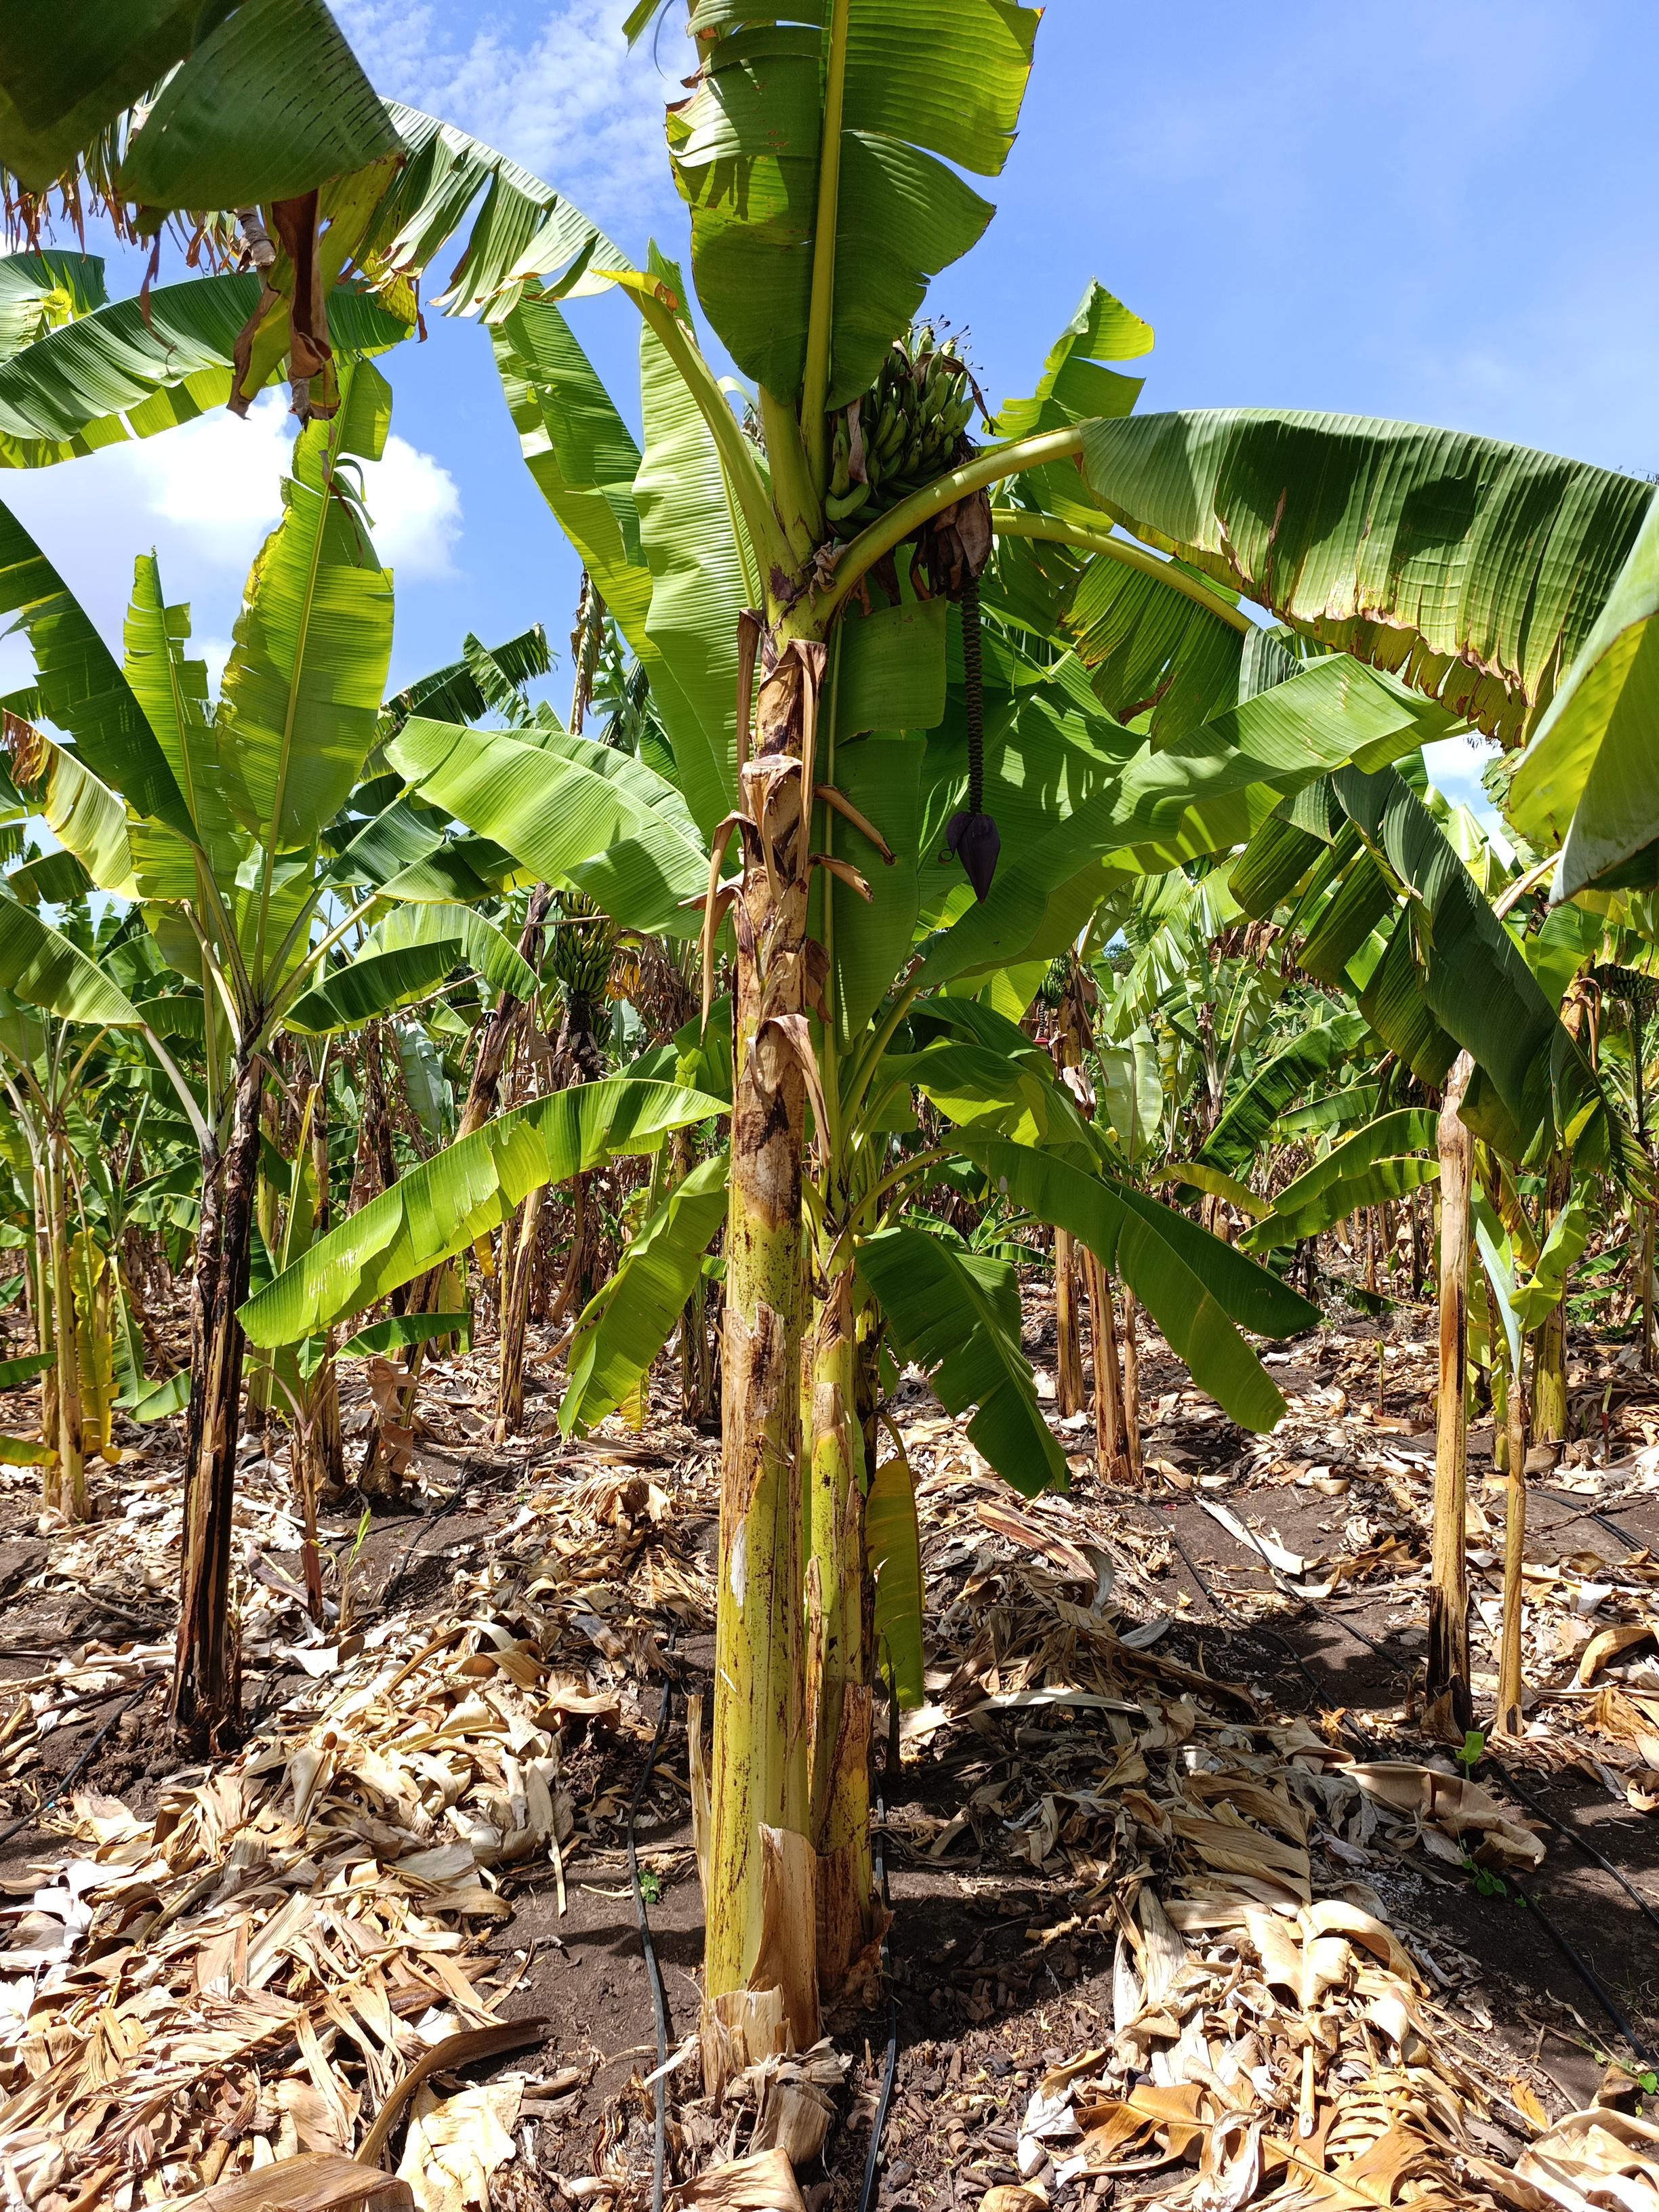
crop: banana
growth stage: development fruit
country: Tanzania
